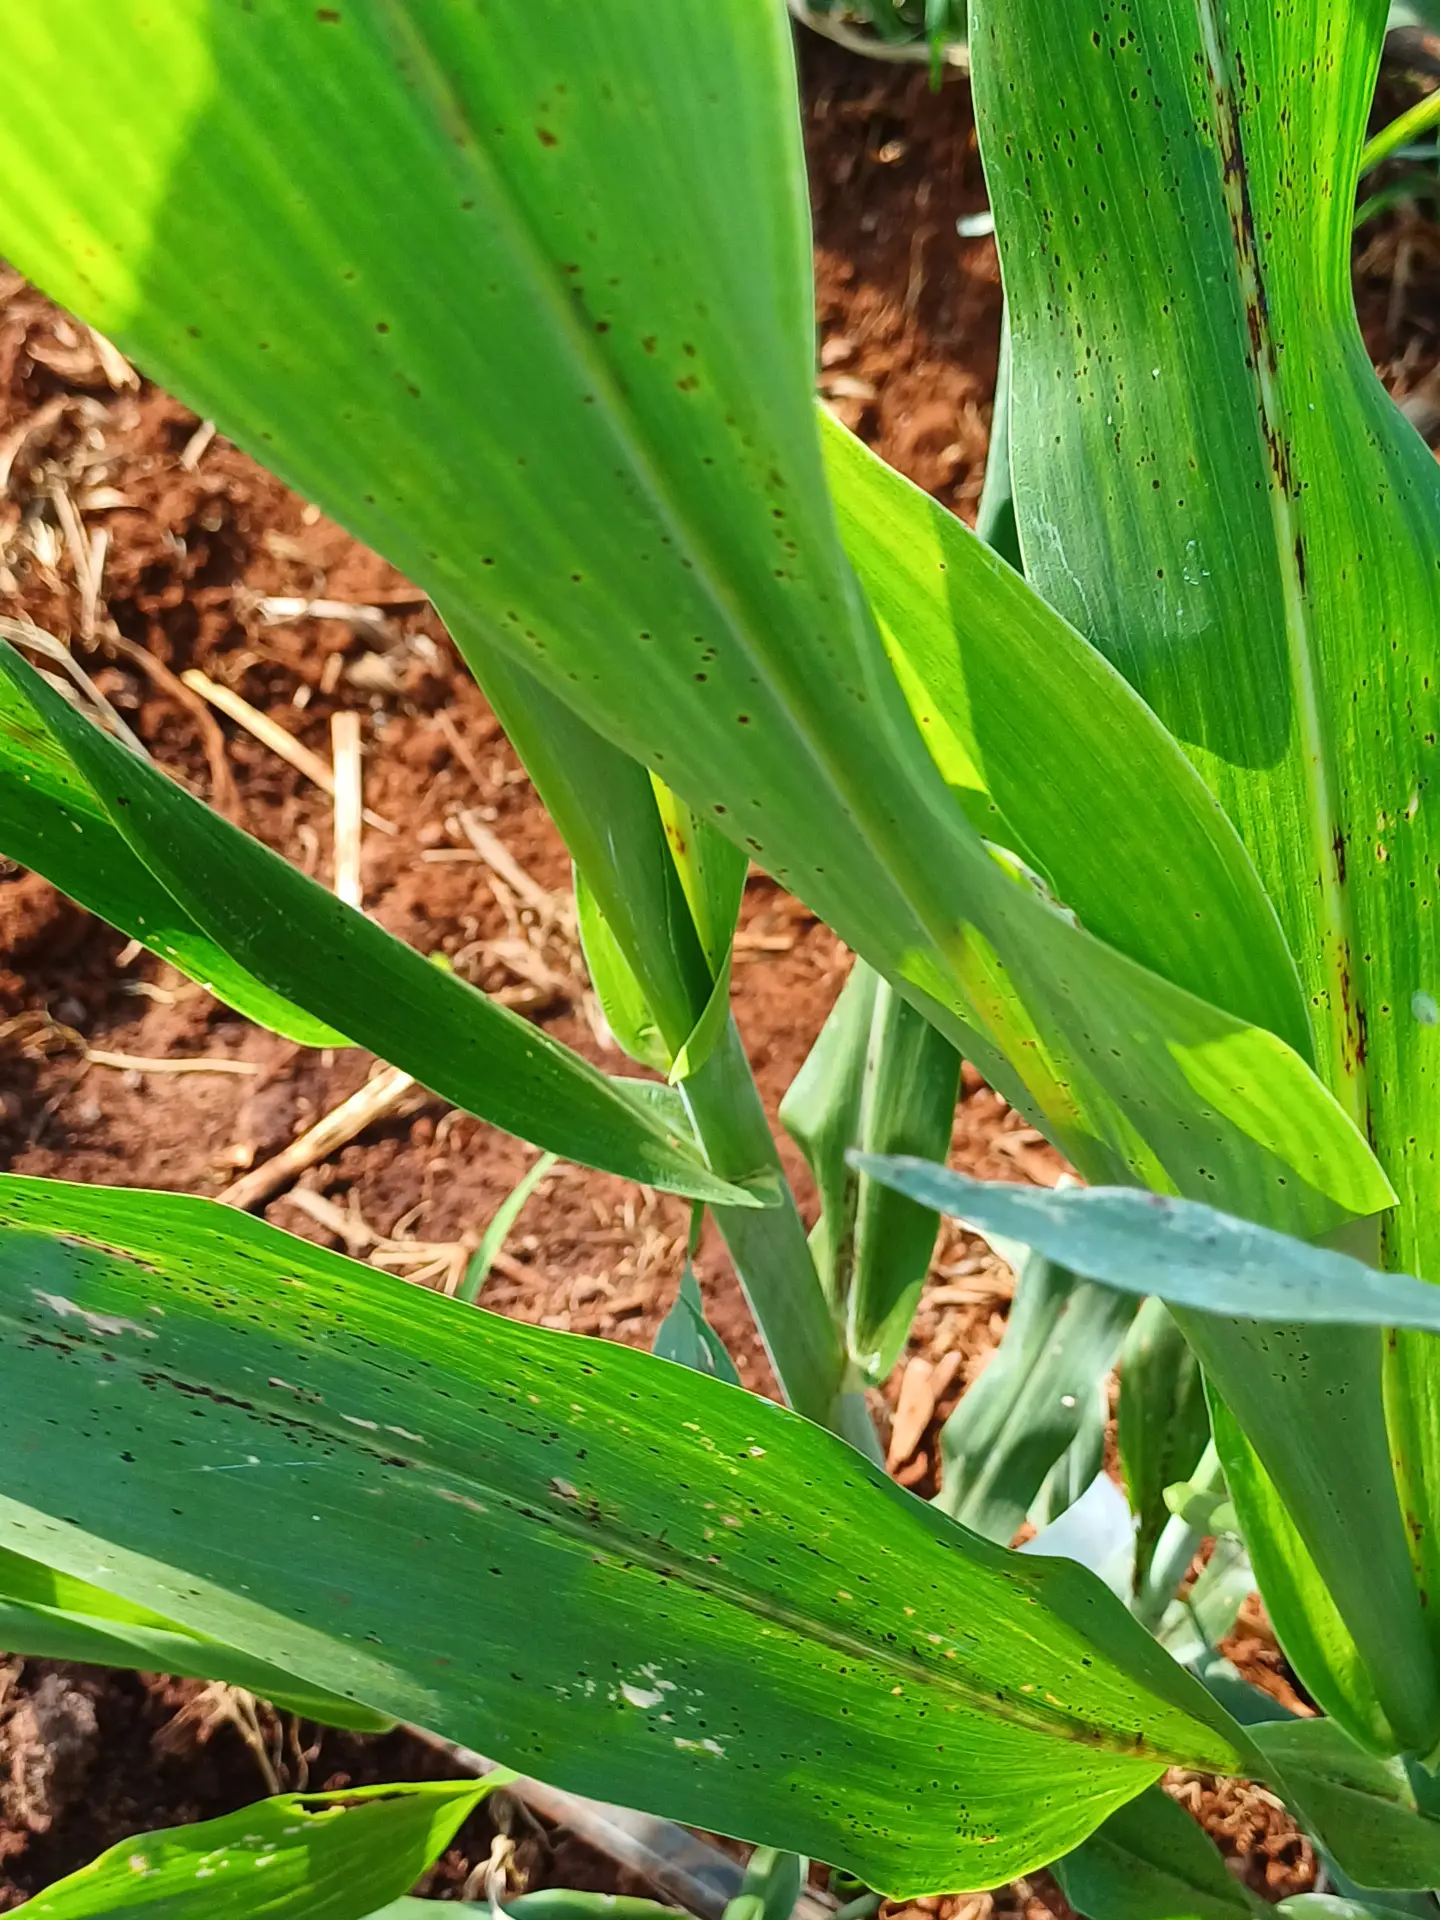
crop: sorghum
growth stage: vegetative
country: Kenya
